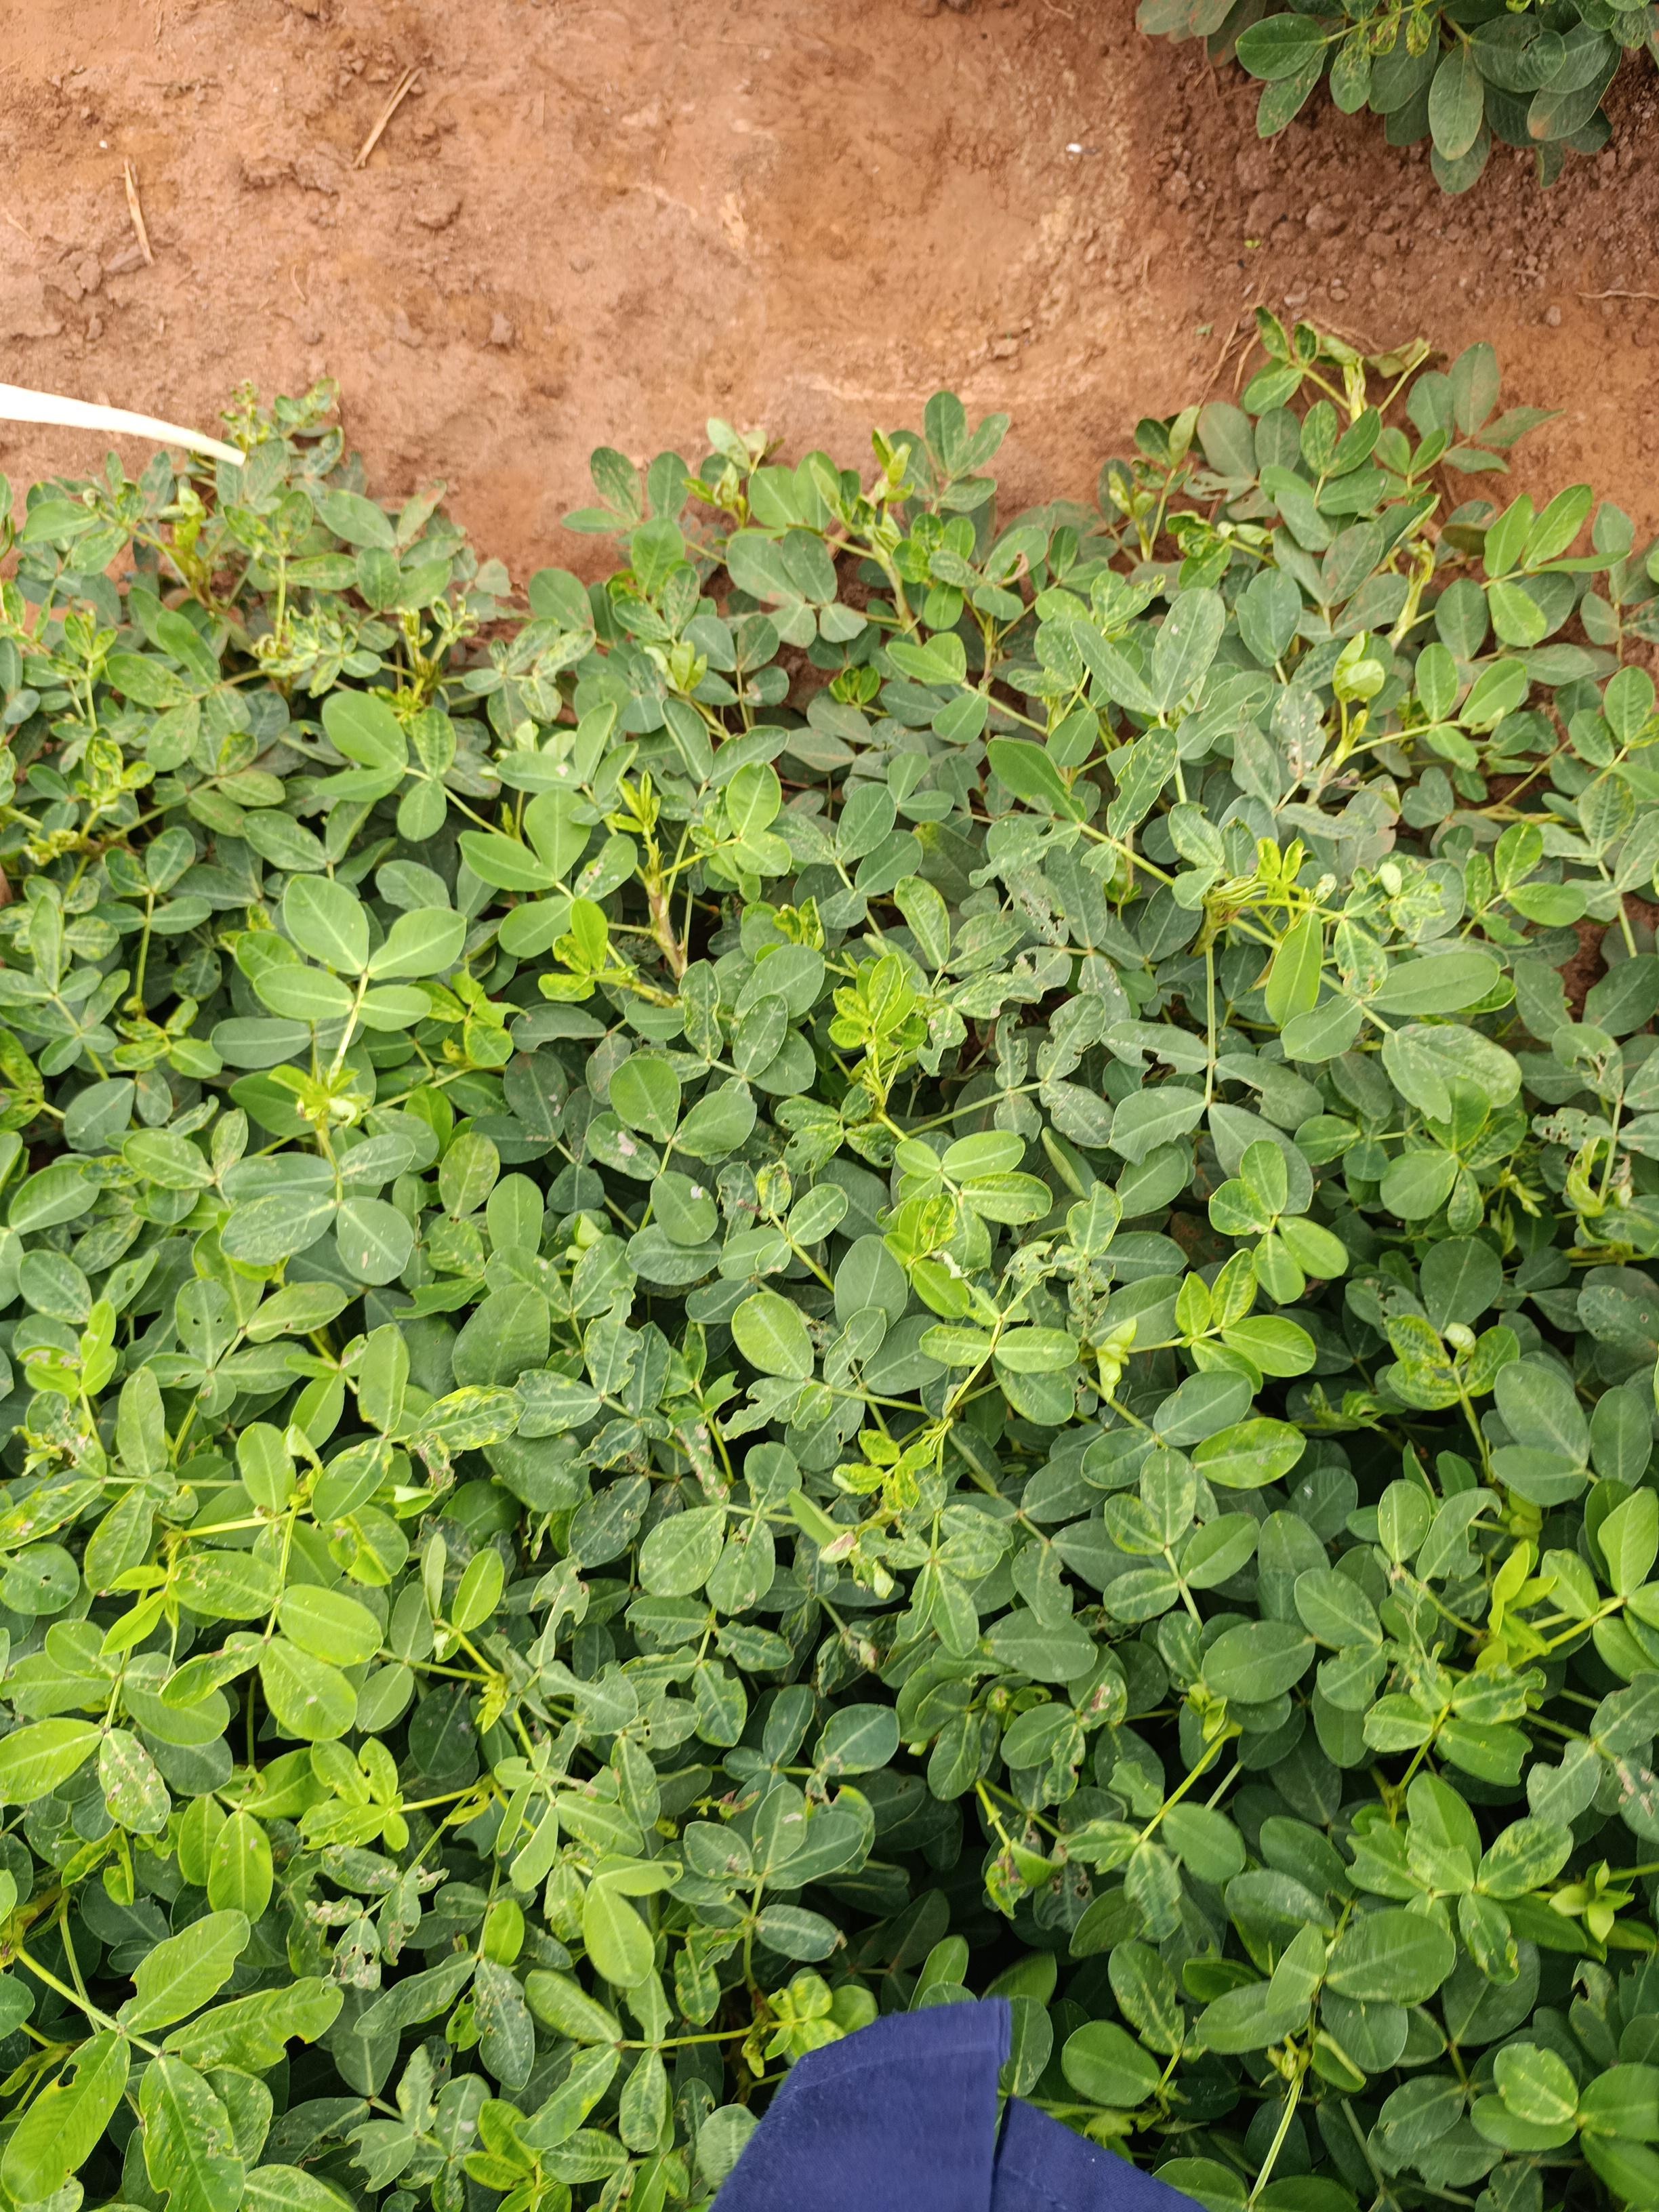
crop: groundnut
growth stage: pegging
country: Kenya
